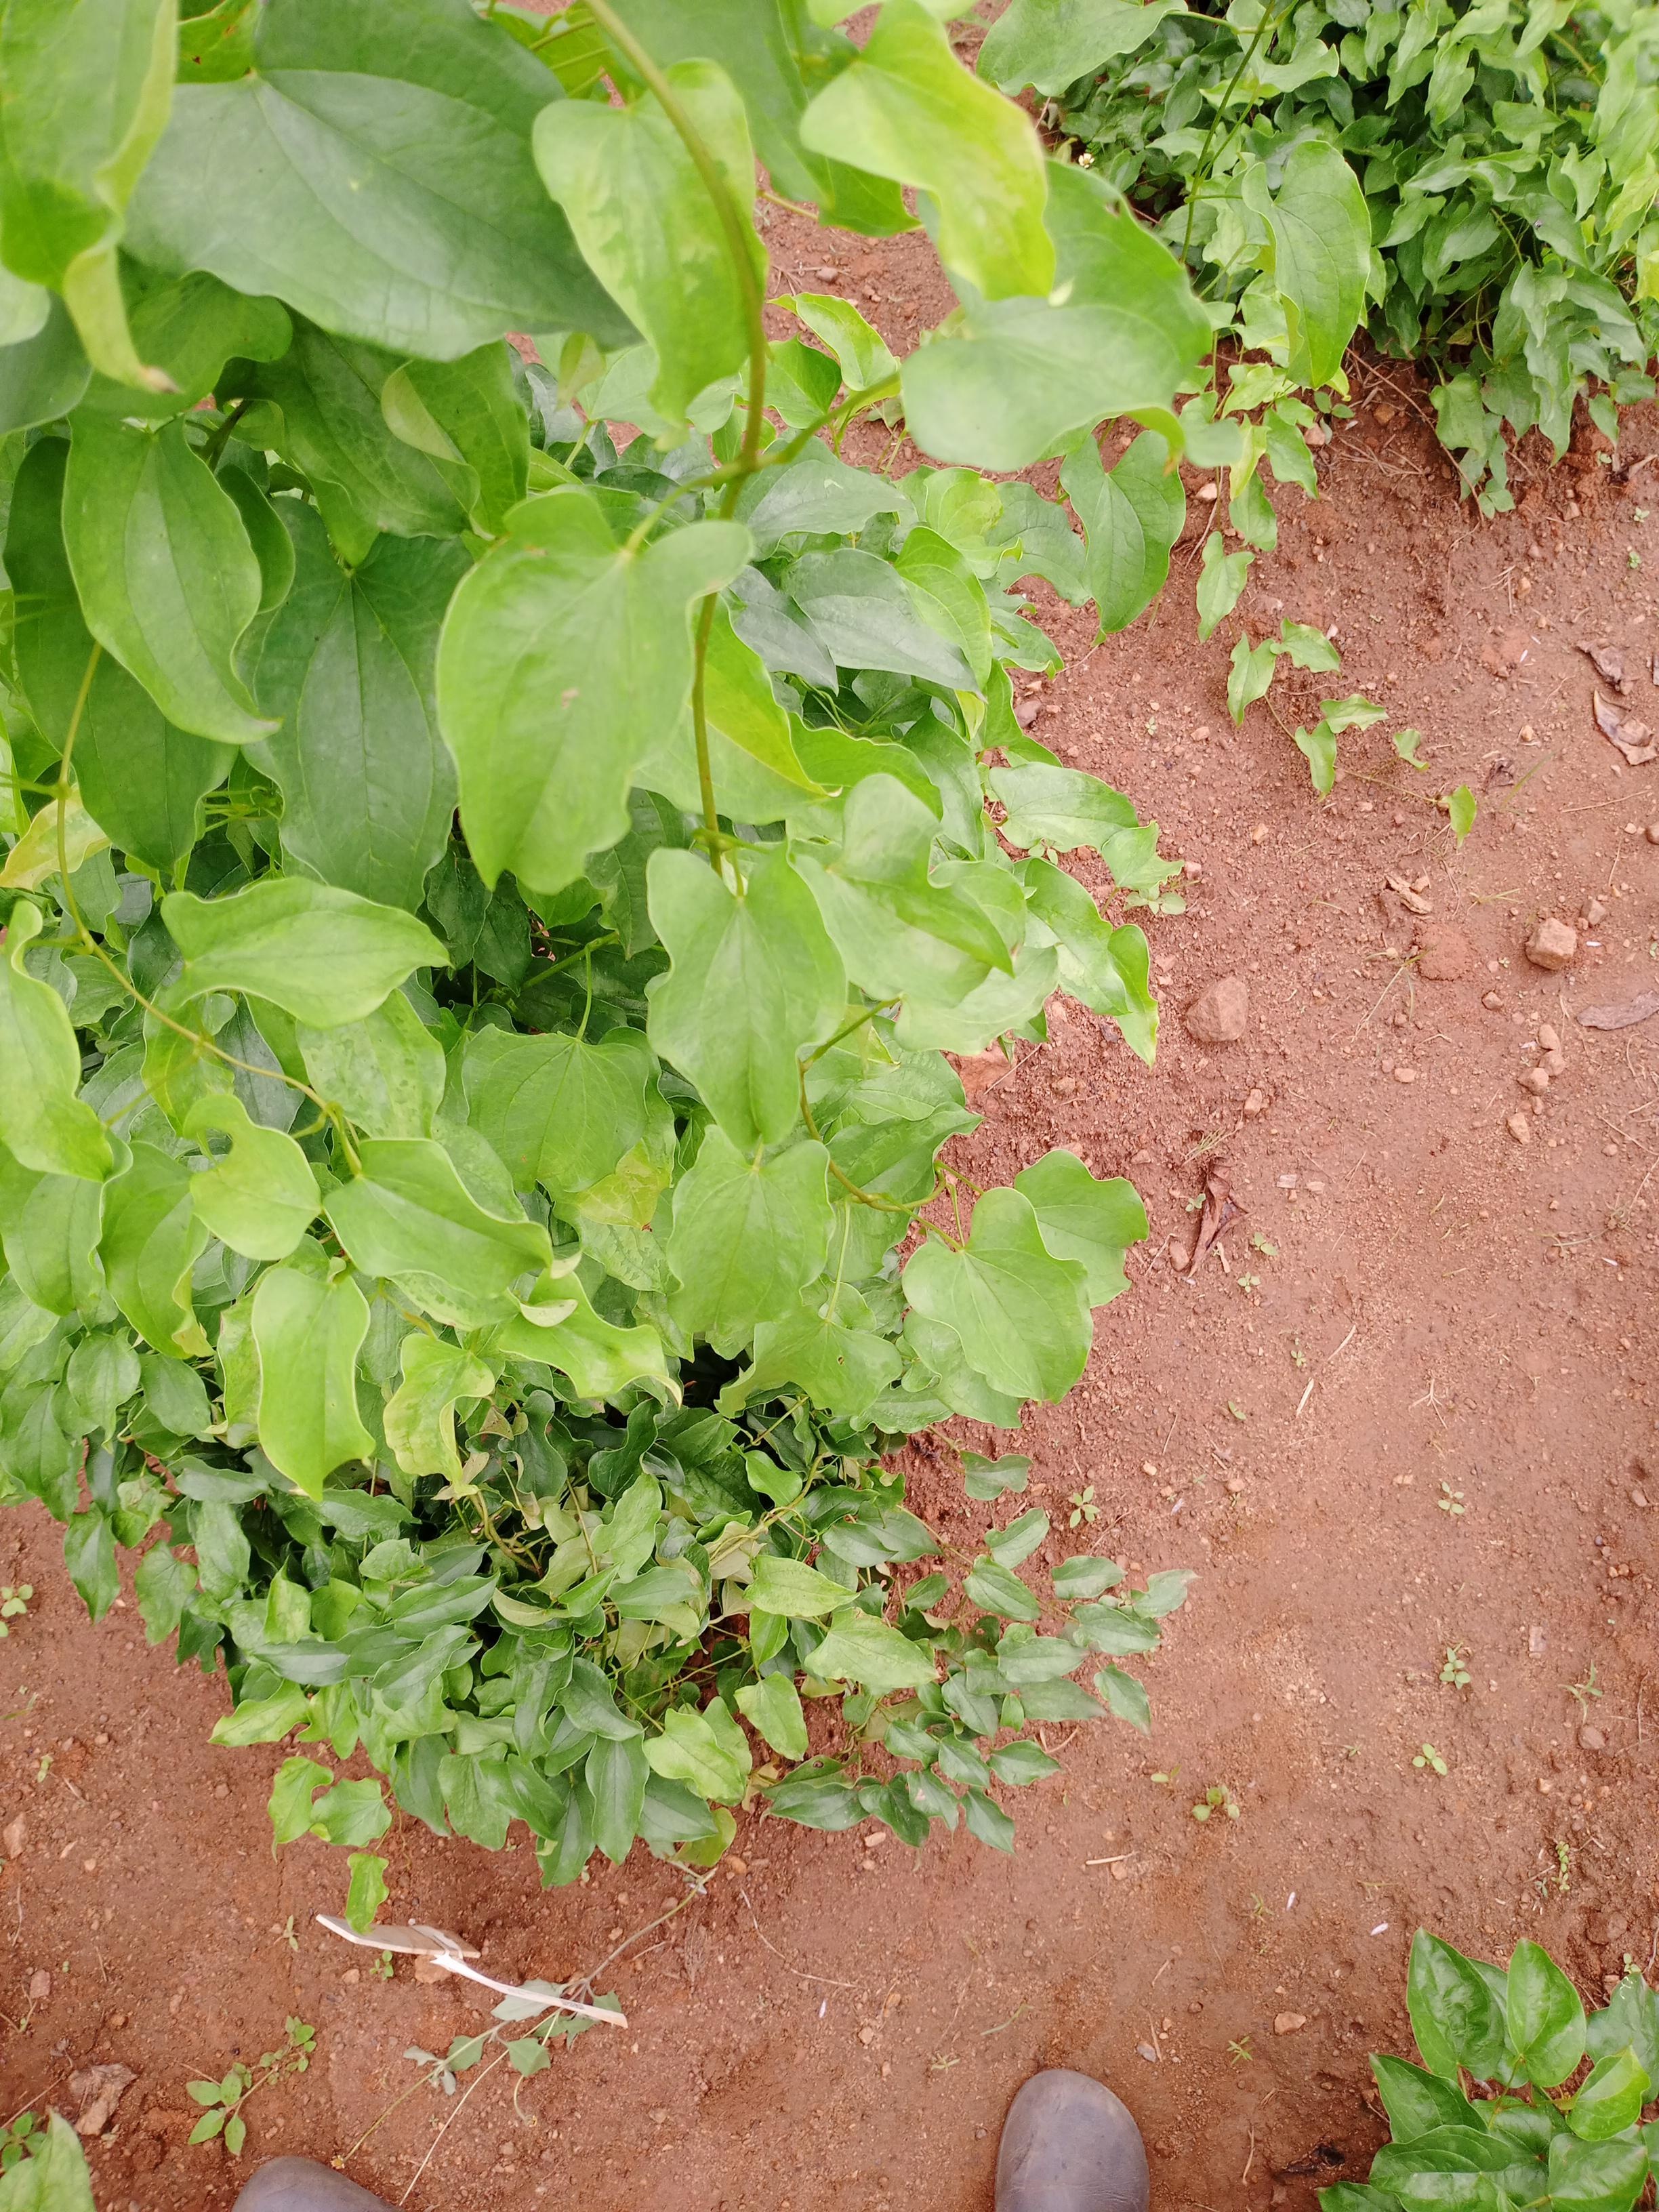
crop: yam
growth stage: vegetative
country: Nigeria
